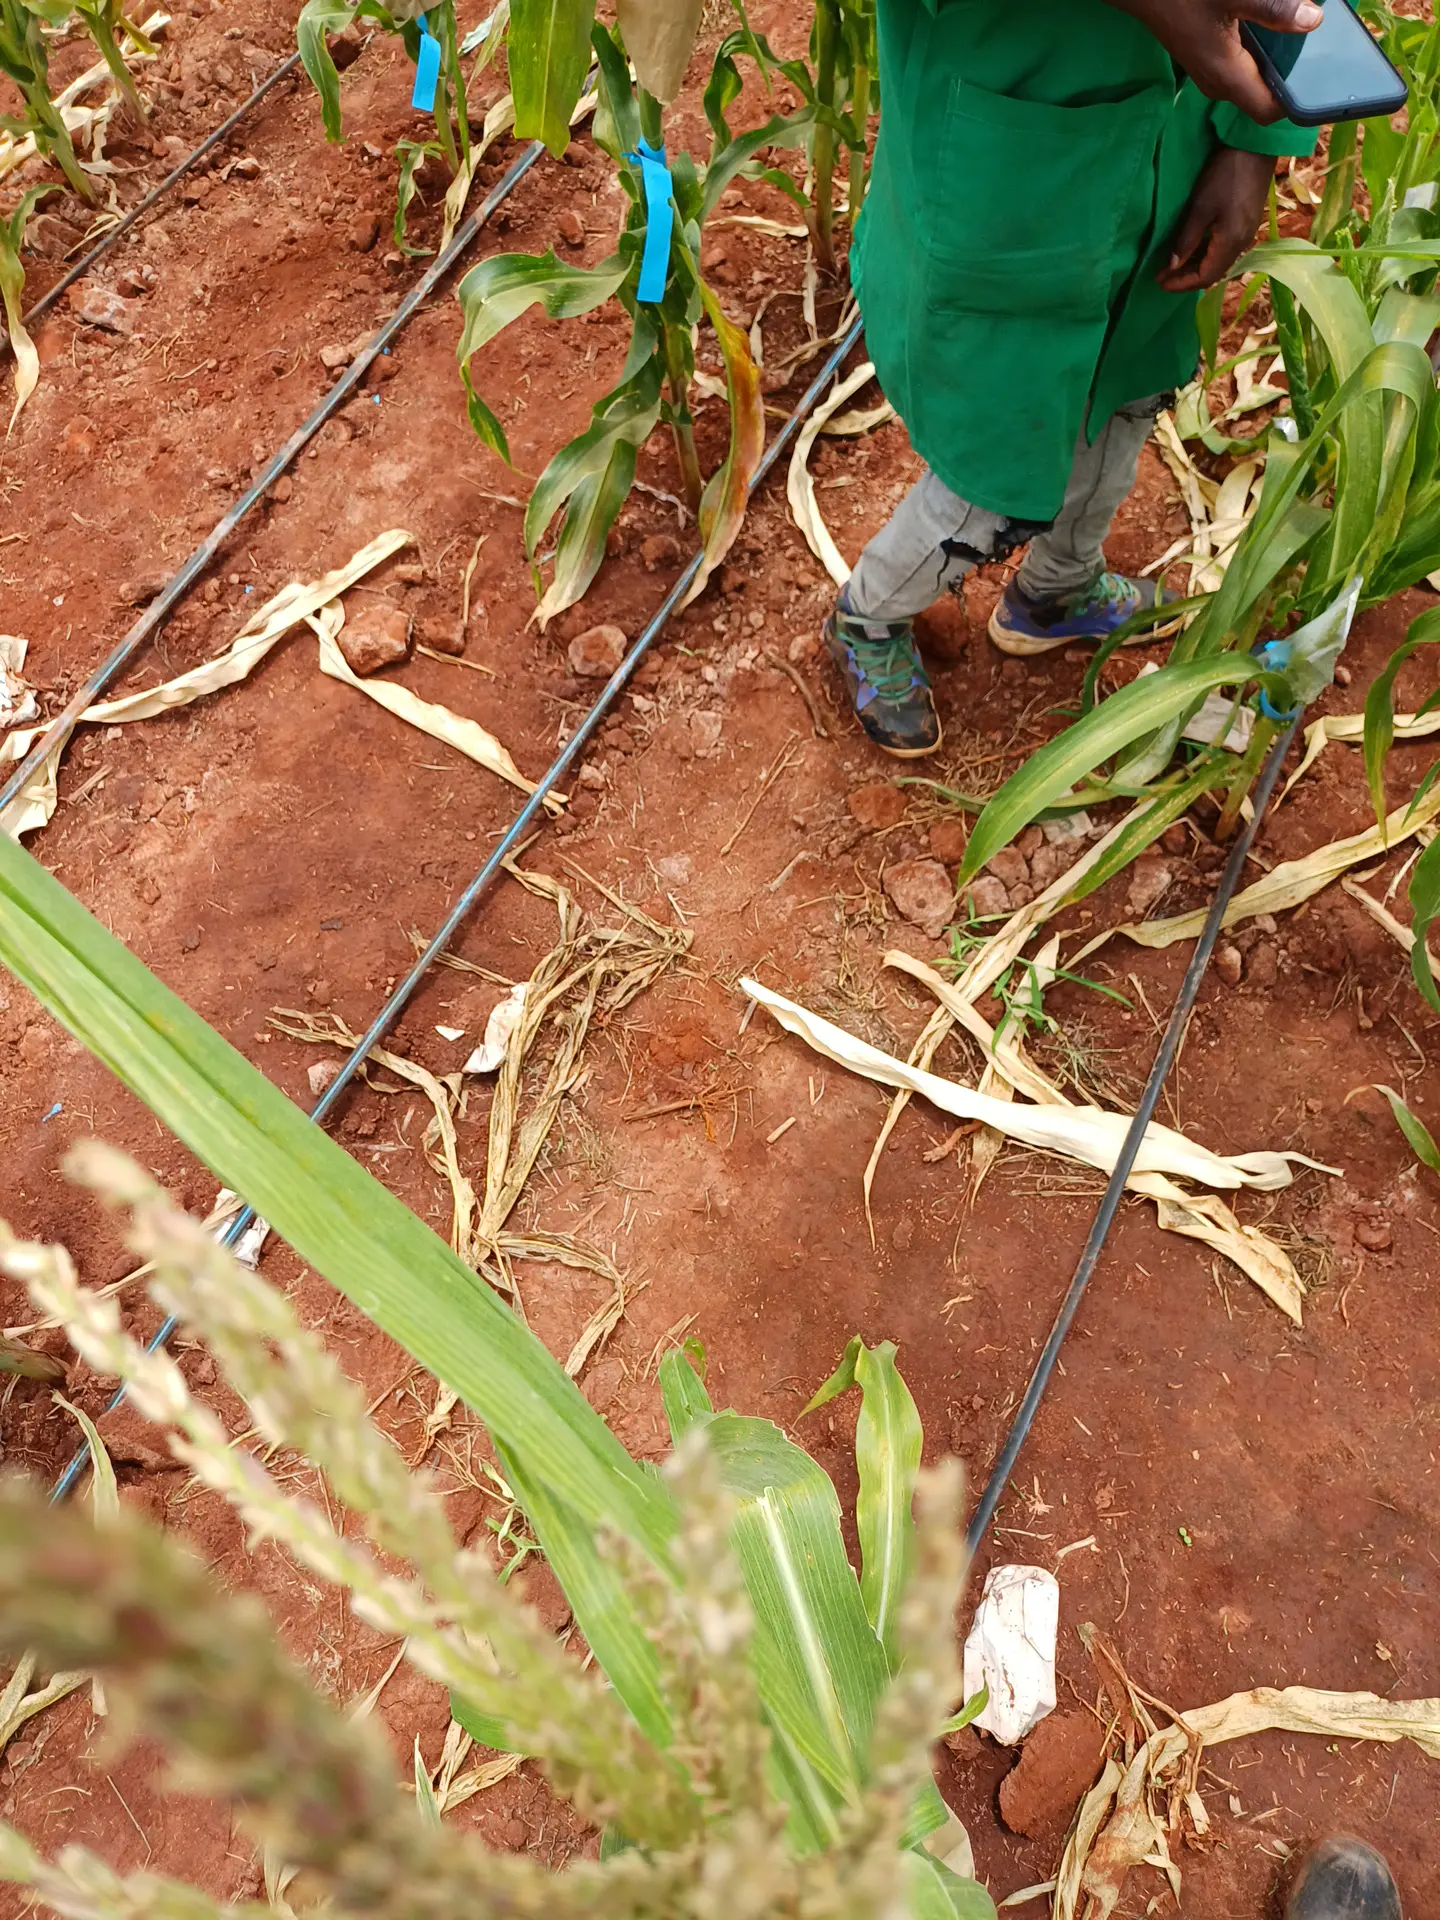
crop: maize
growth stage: flowering
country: Kenya
